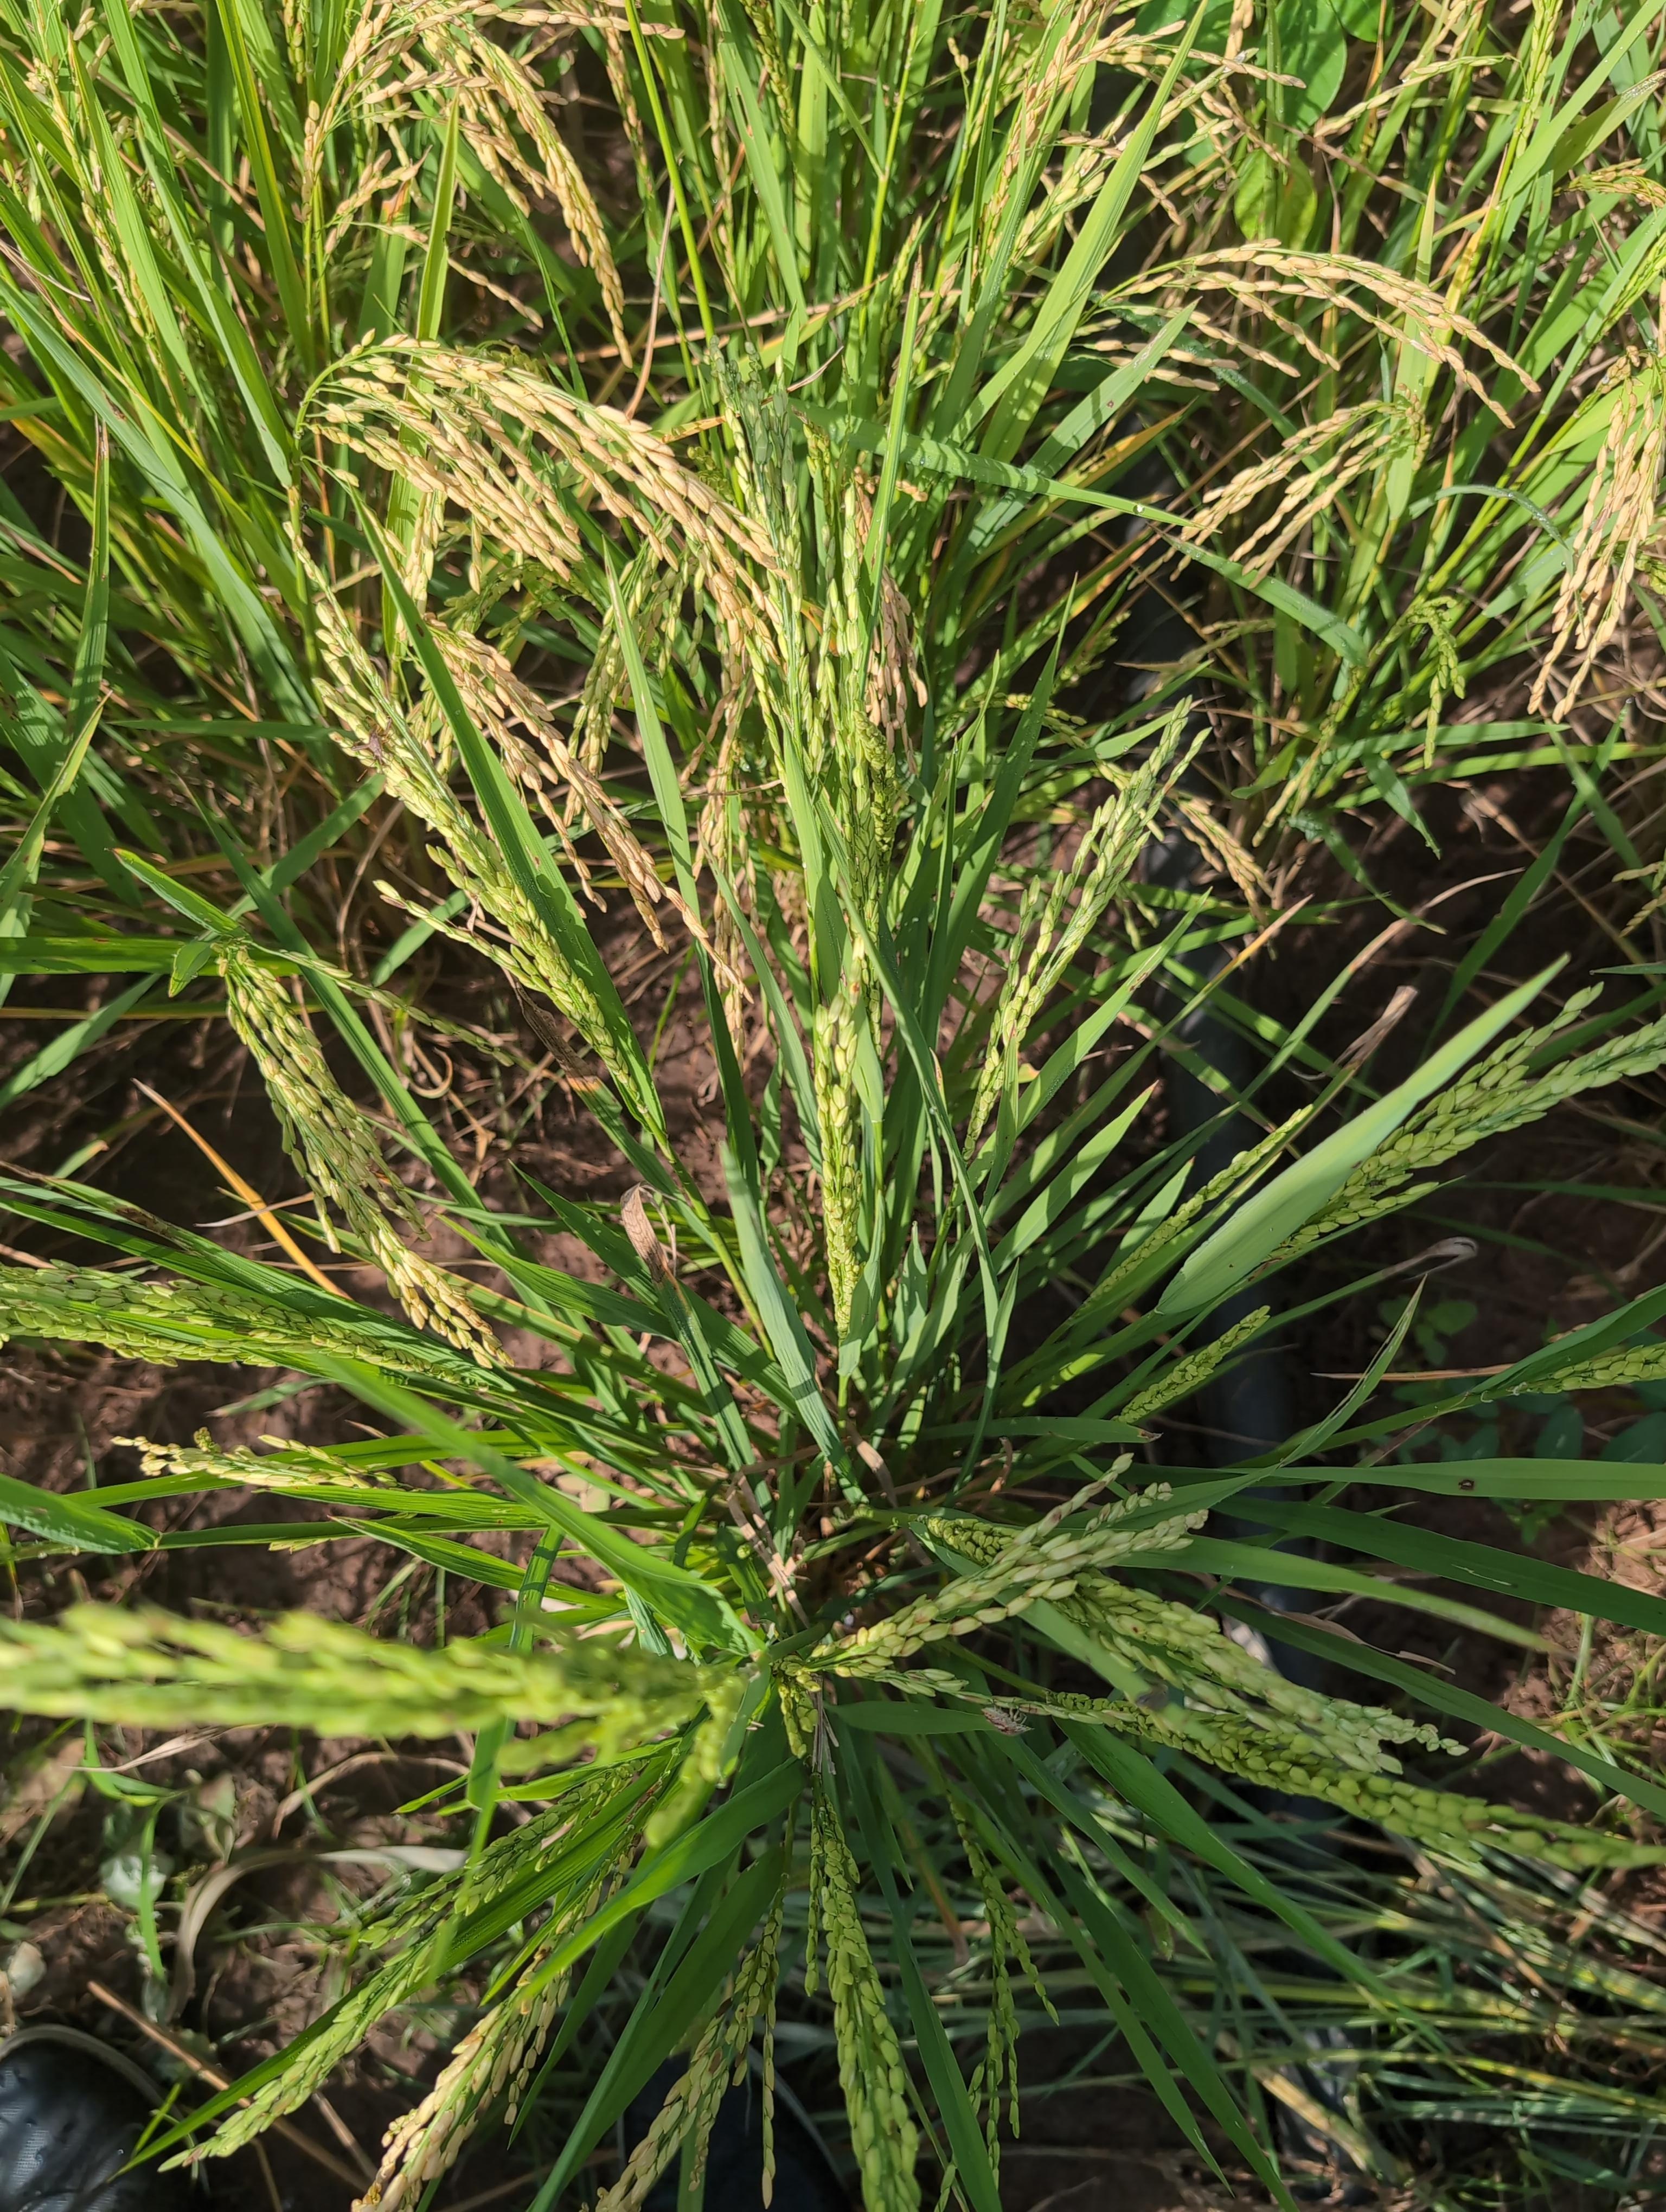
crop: rice
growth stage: ripening
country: Côte d'Ivoire
